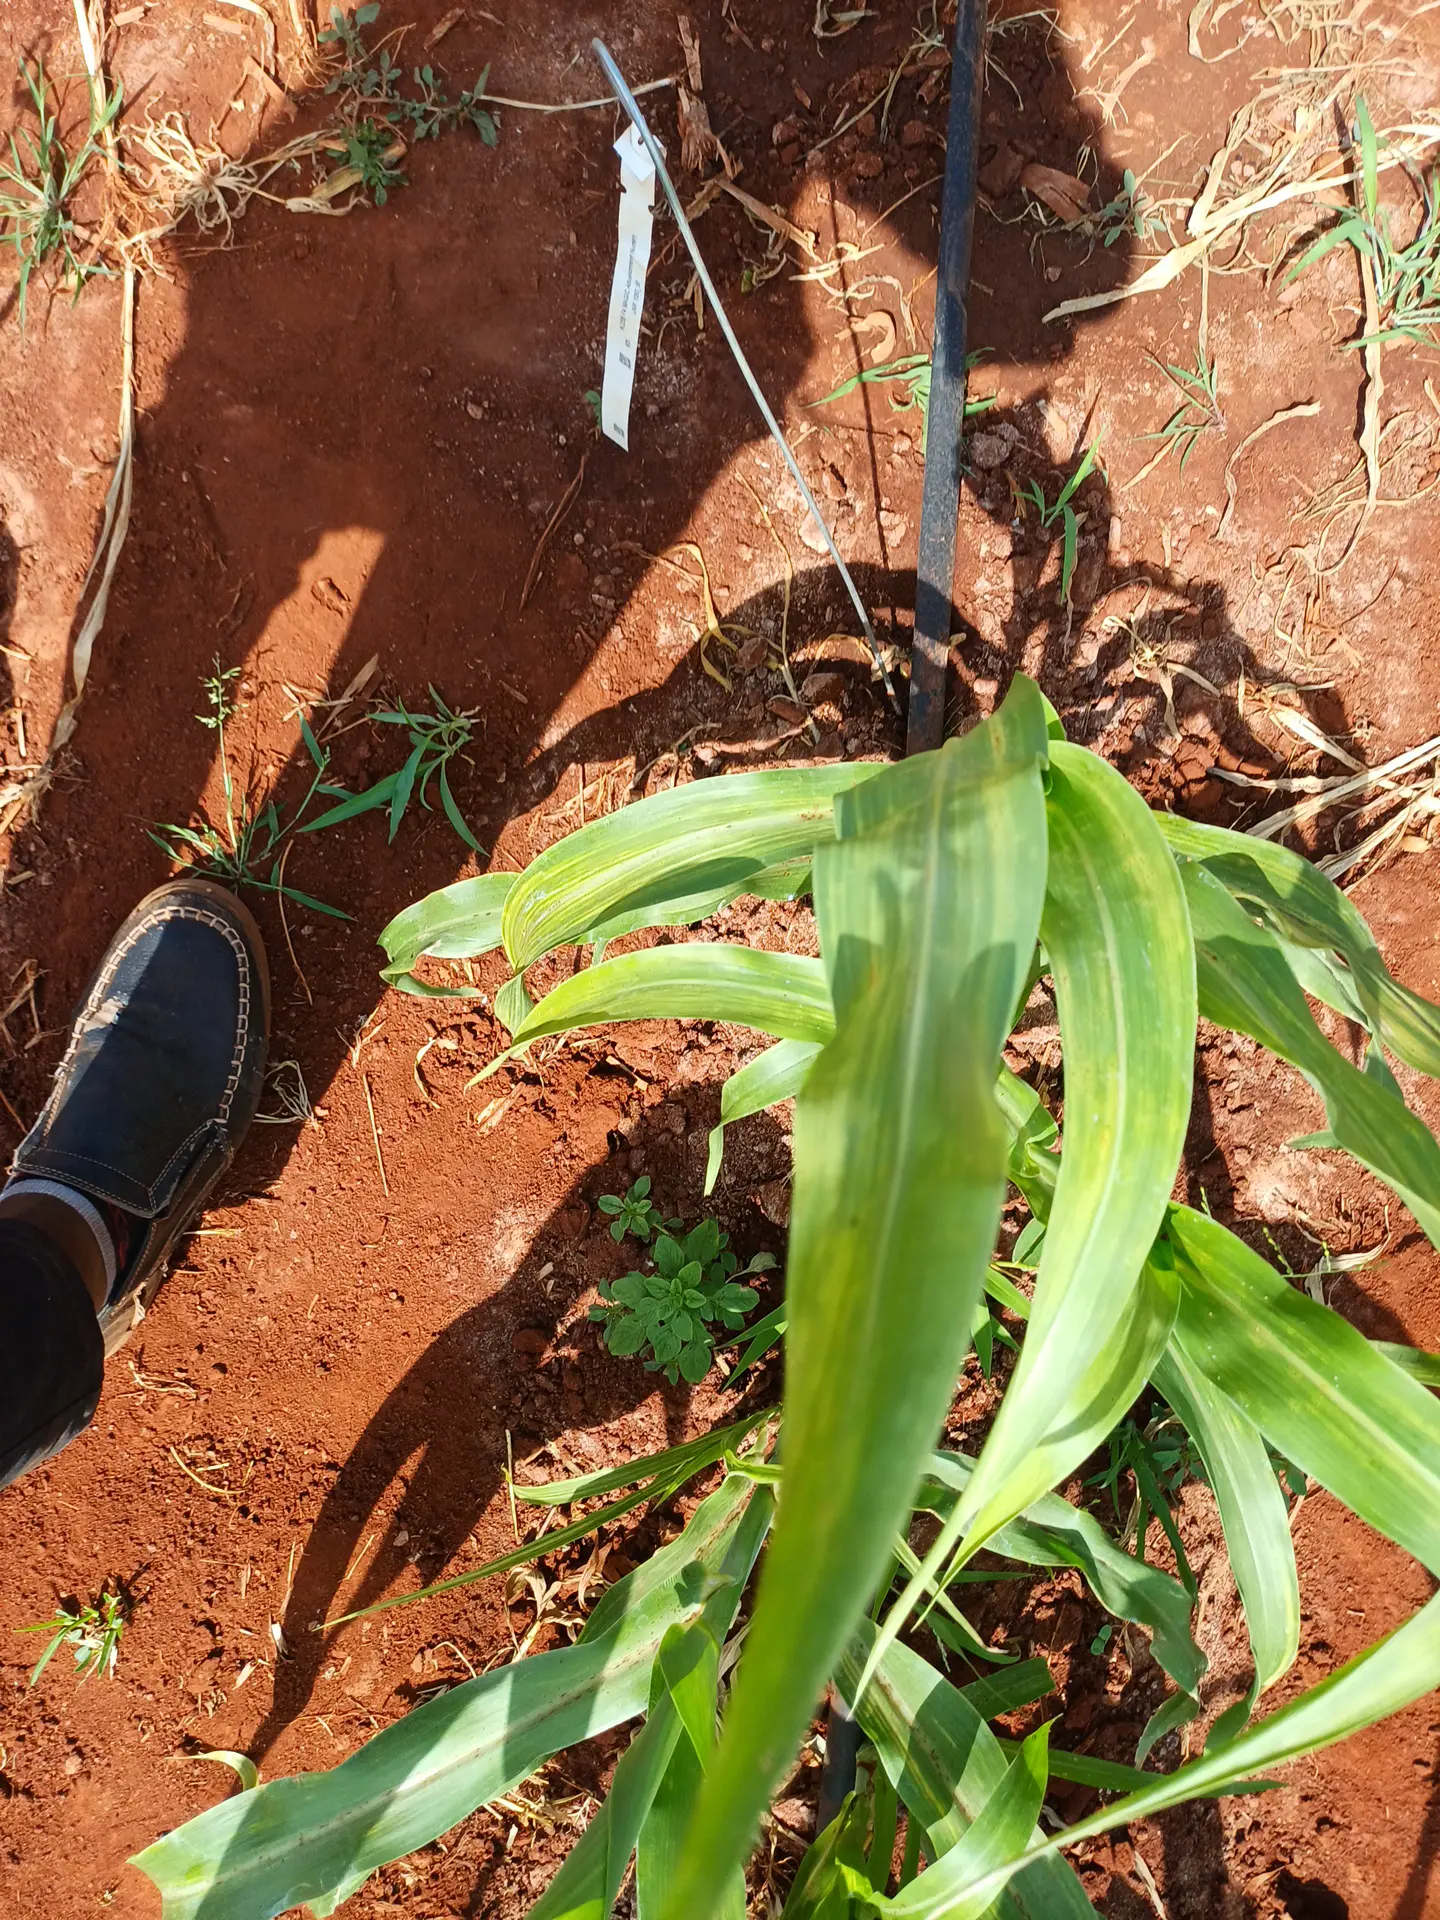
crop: sorghum
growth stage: vegetative
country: Kenya
